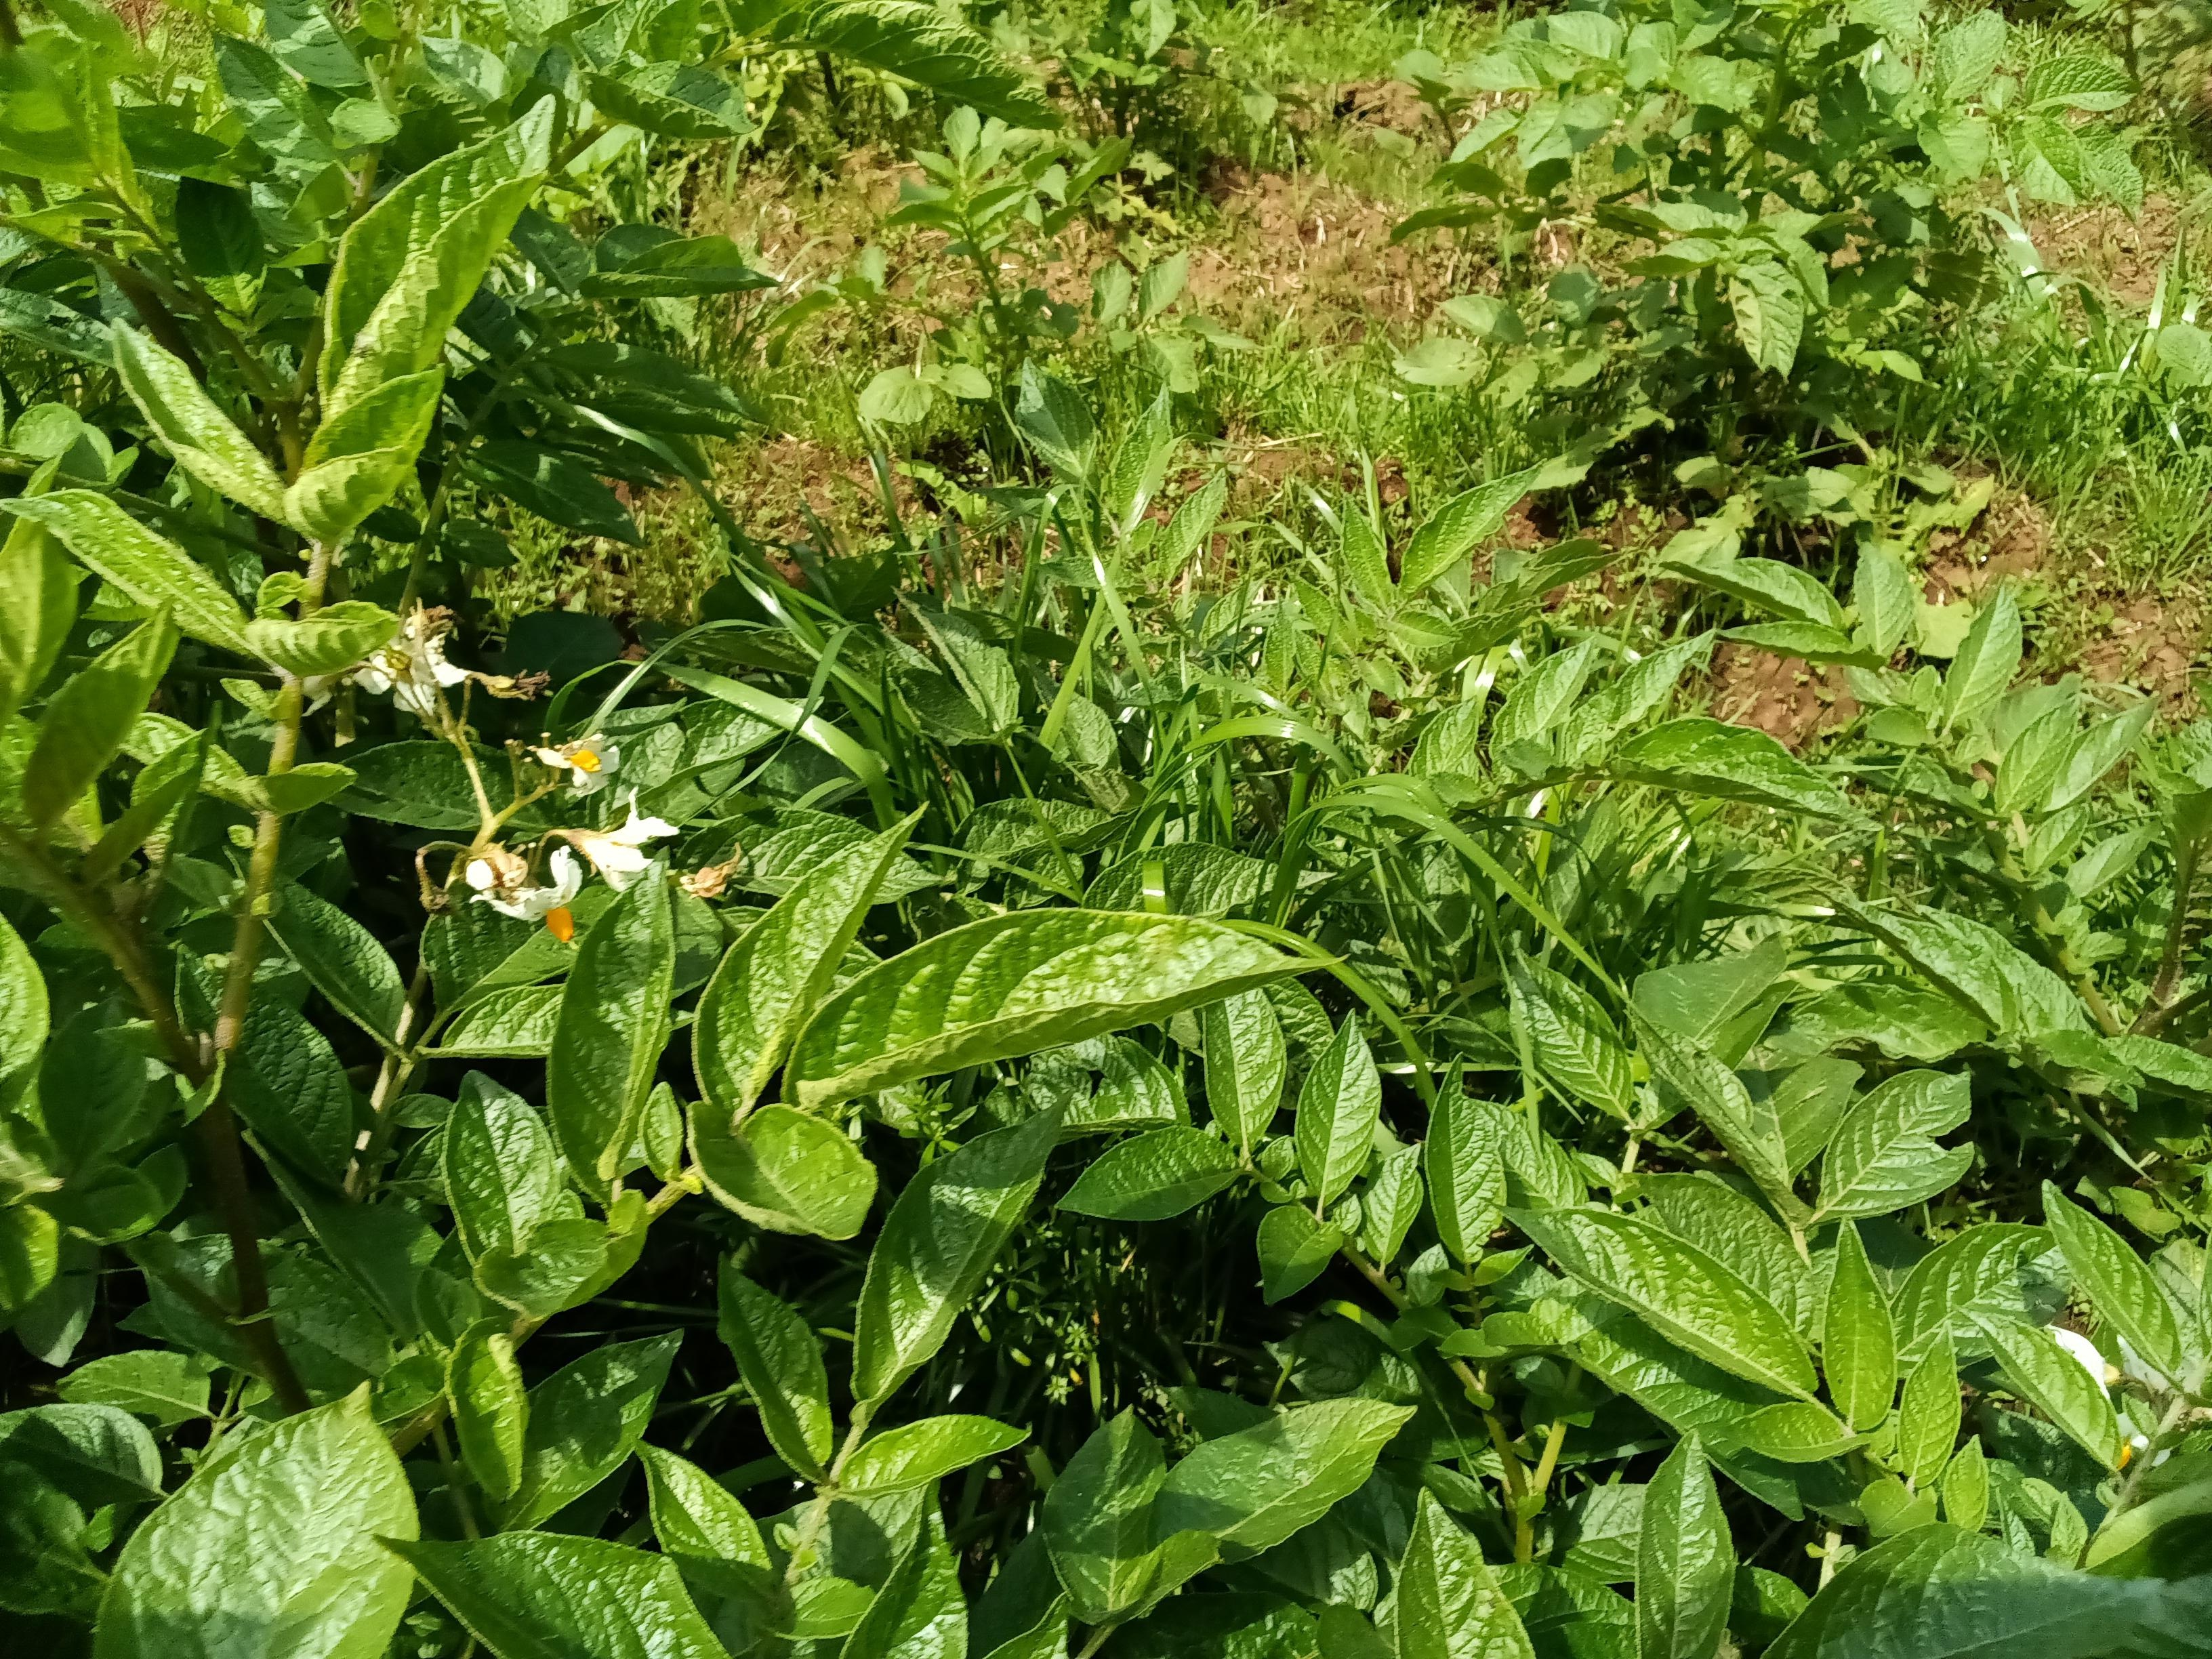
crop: potato
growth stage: flowering
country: Kenya
